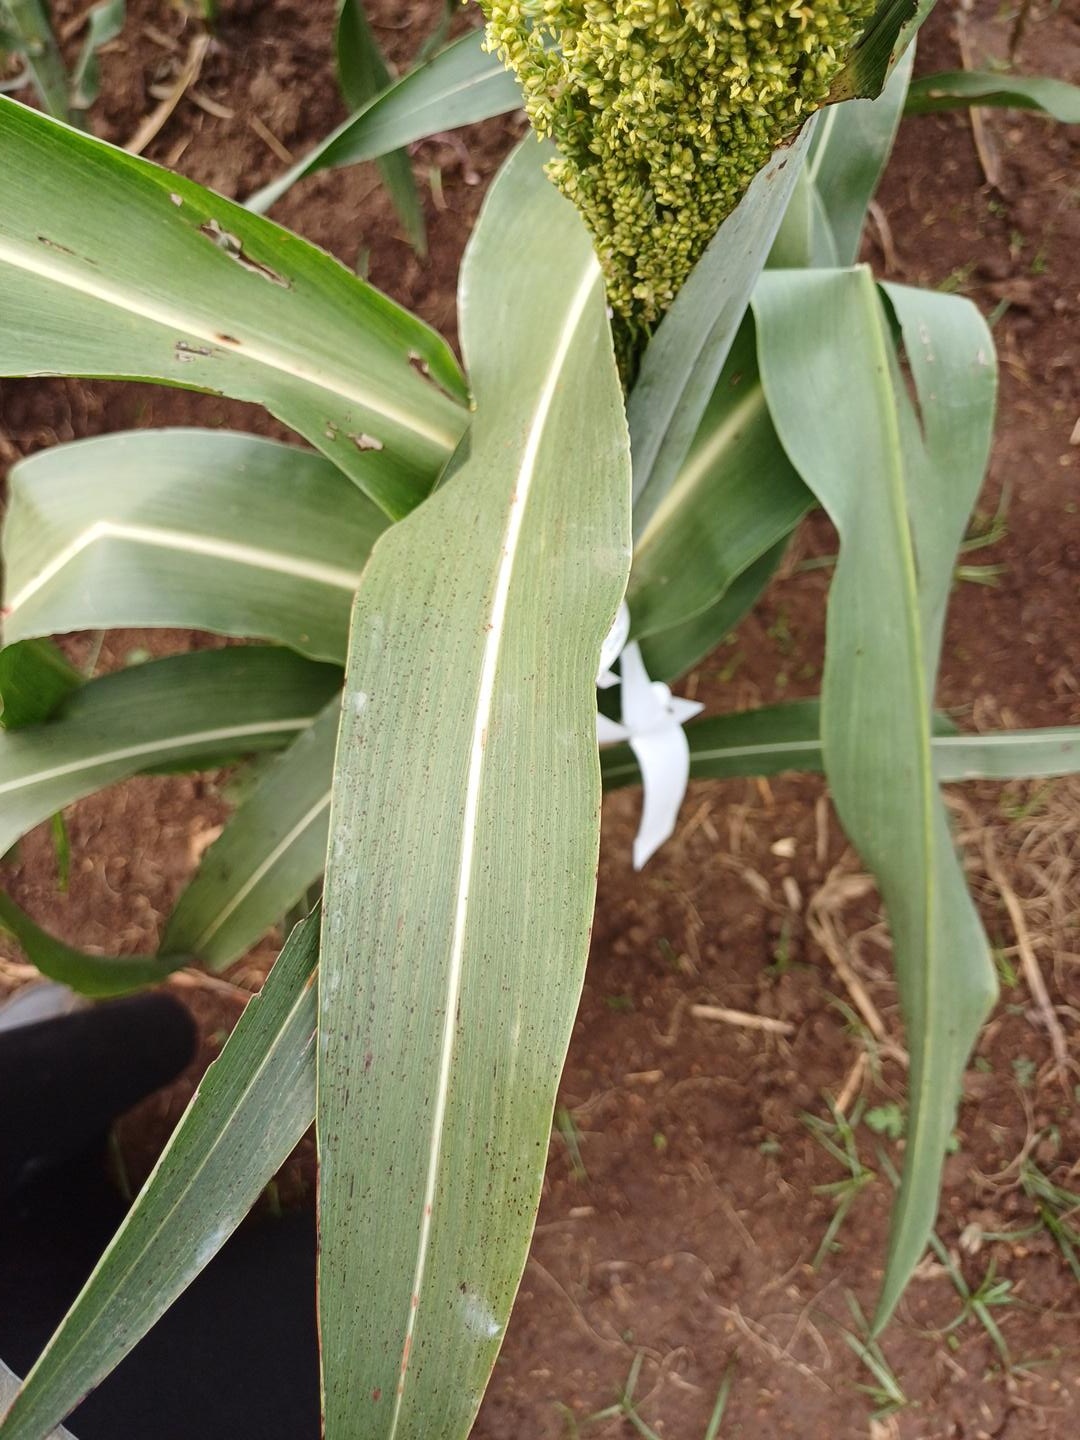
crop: sorghum
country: Kenya
